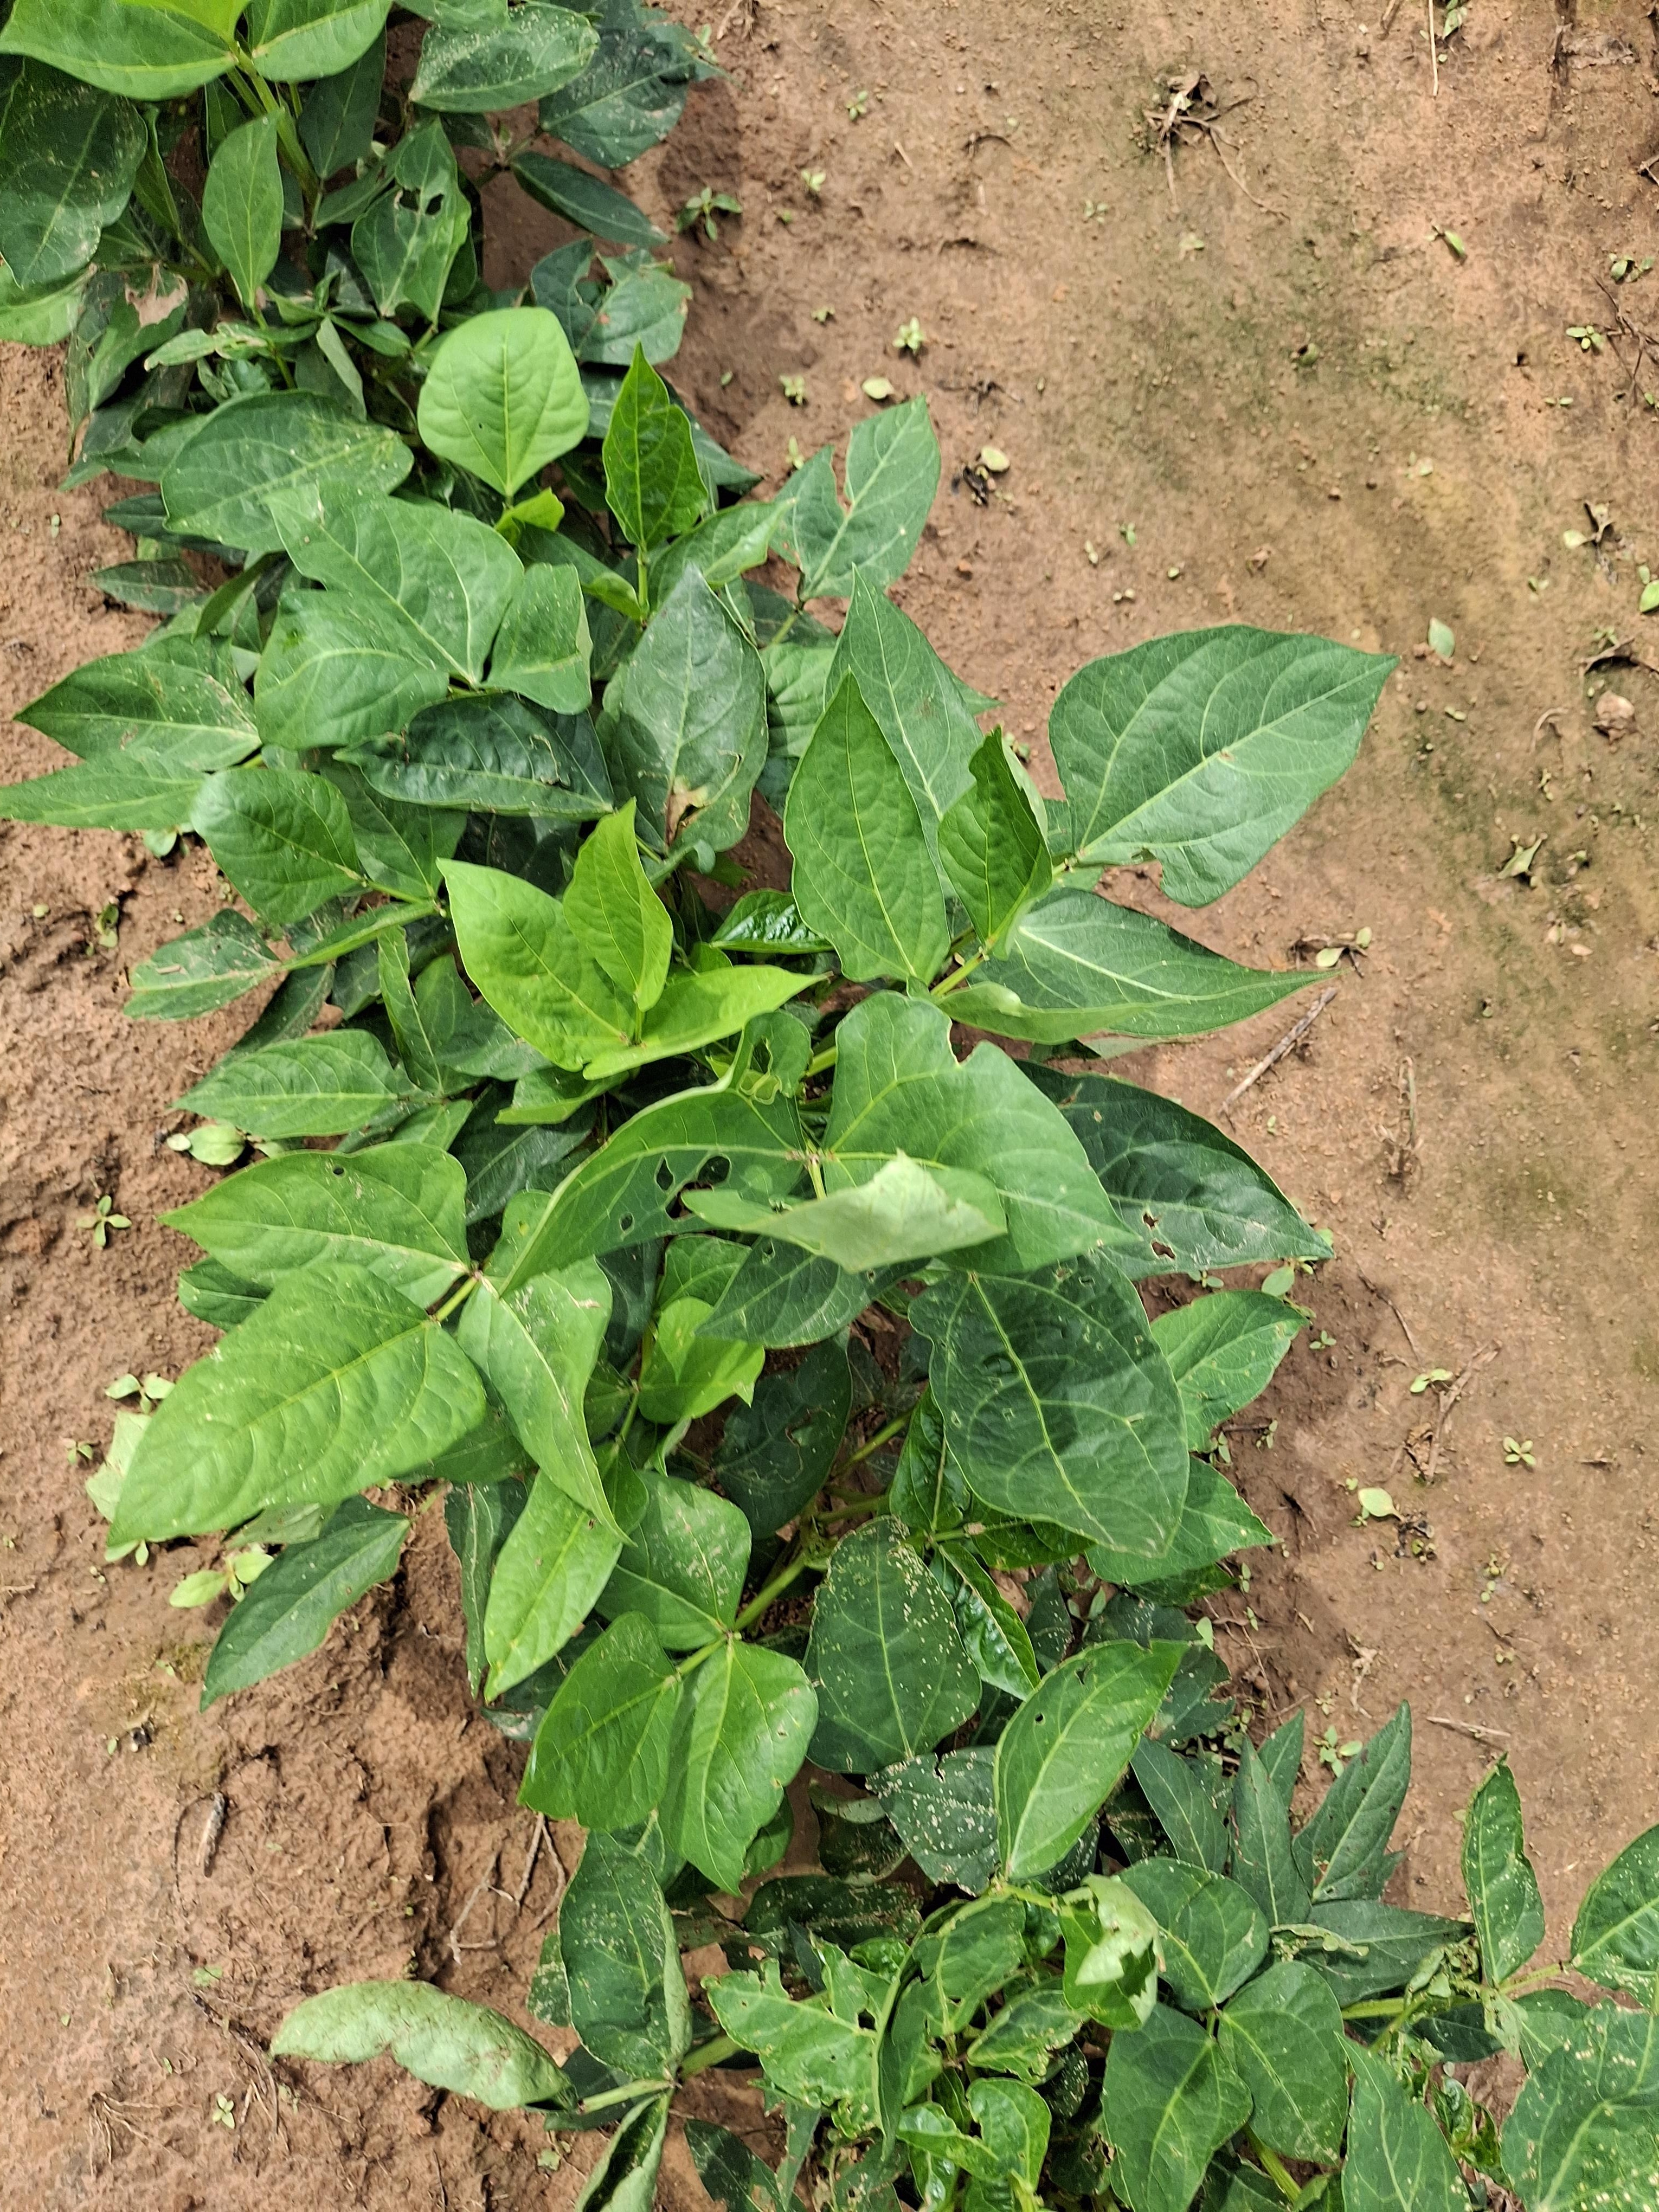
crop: cowpea
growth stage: vegetative
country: Nigeria
